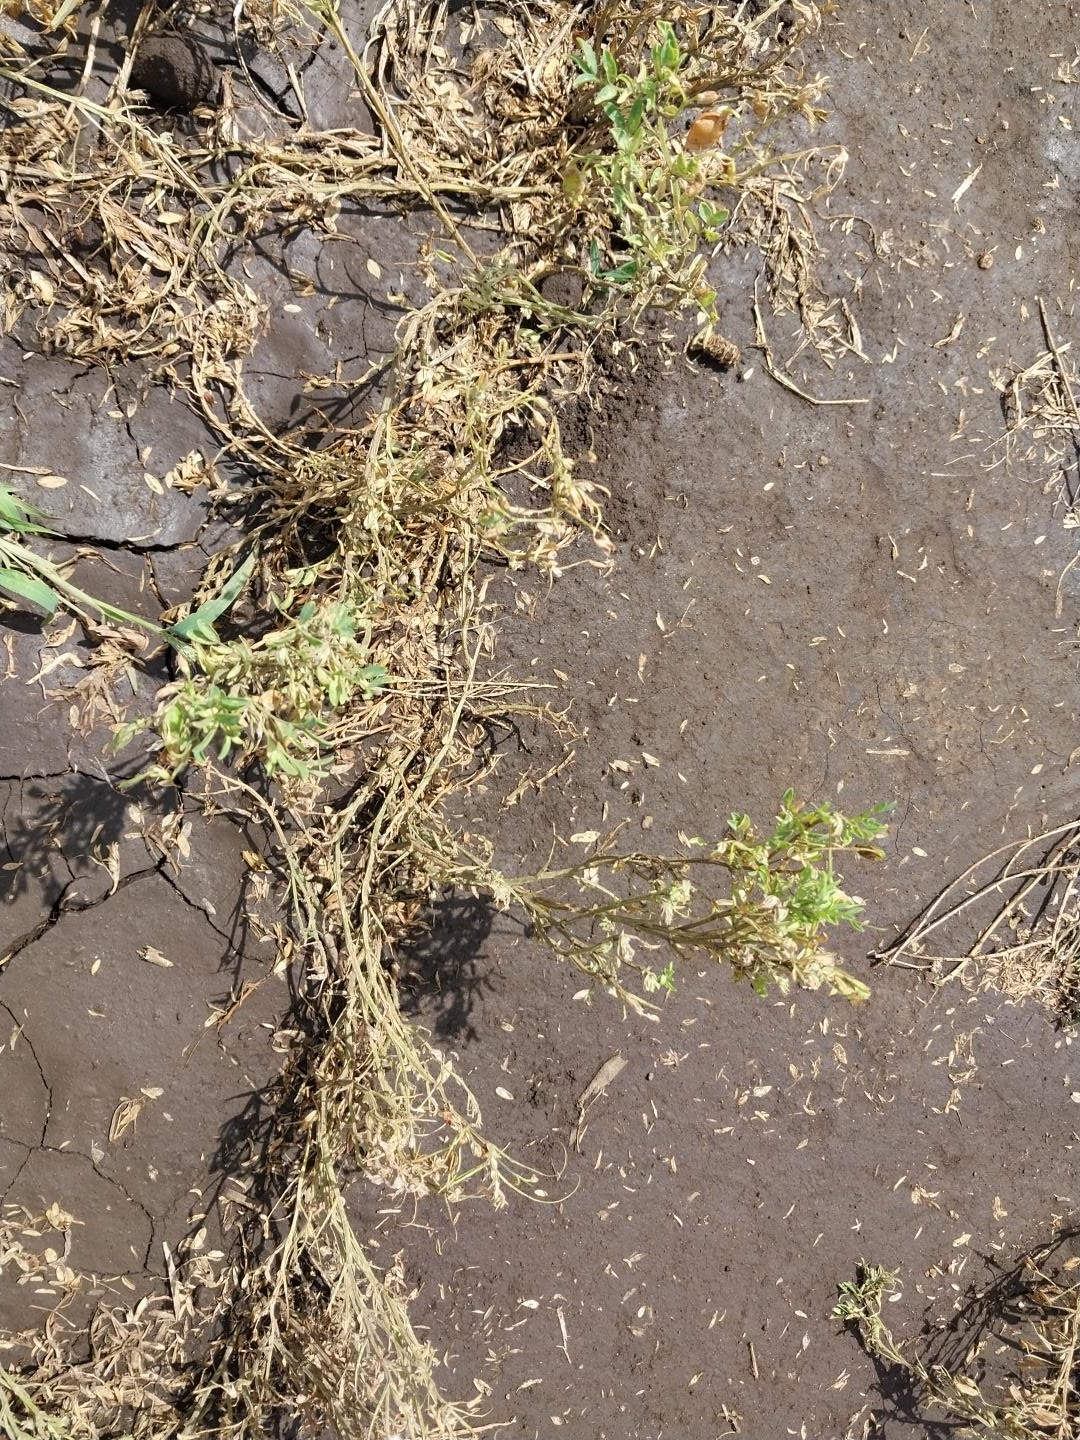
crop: lentil
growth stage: development pod
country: Tanzania
